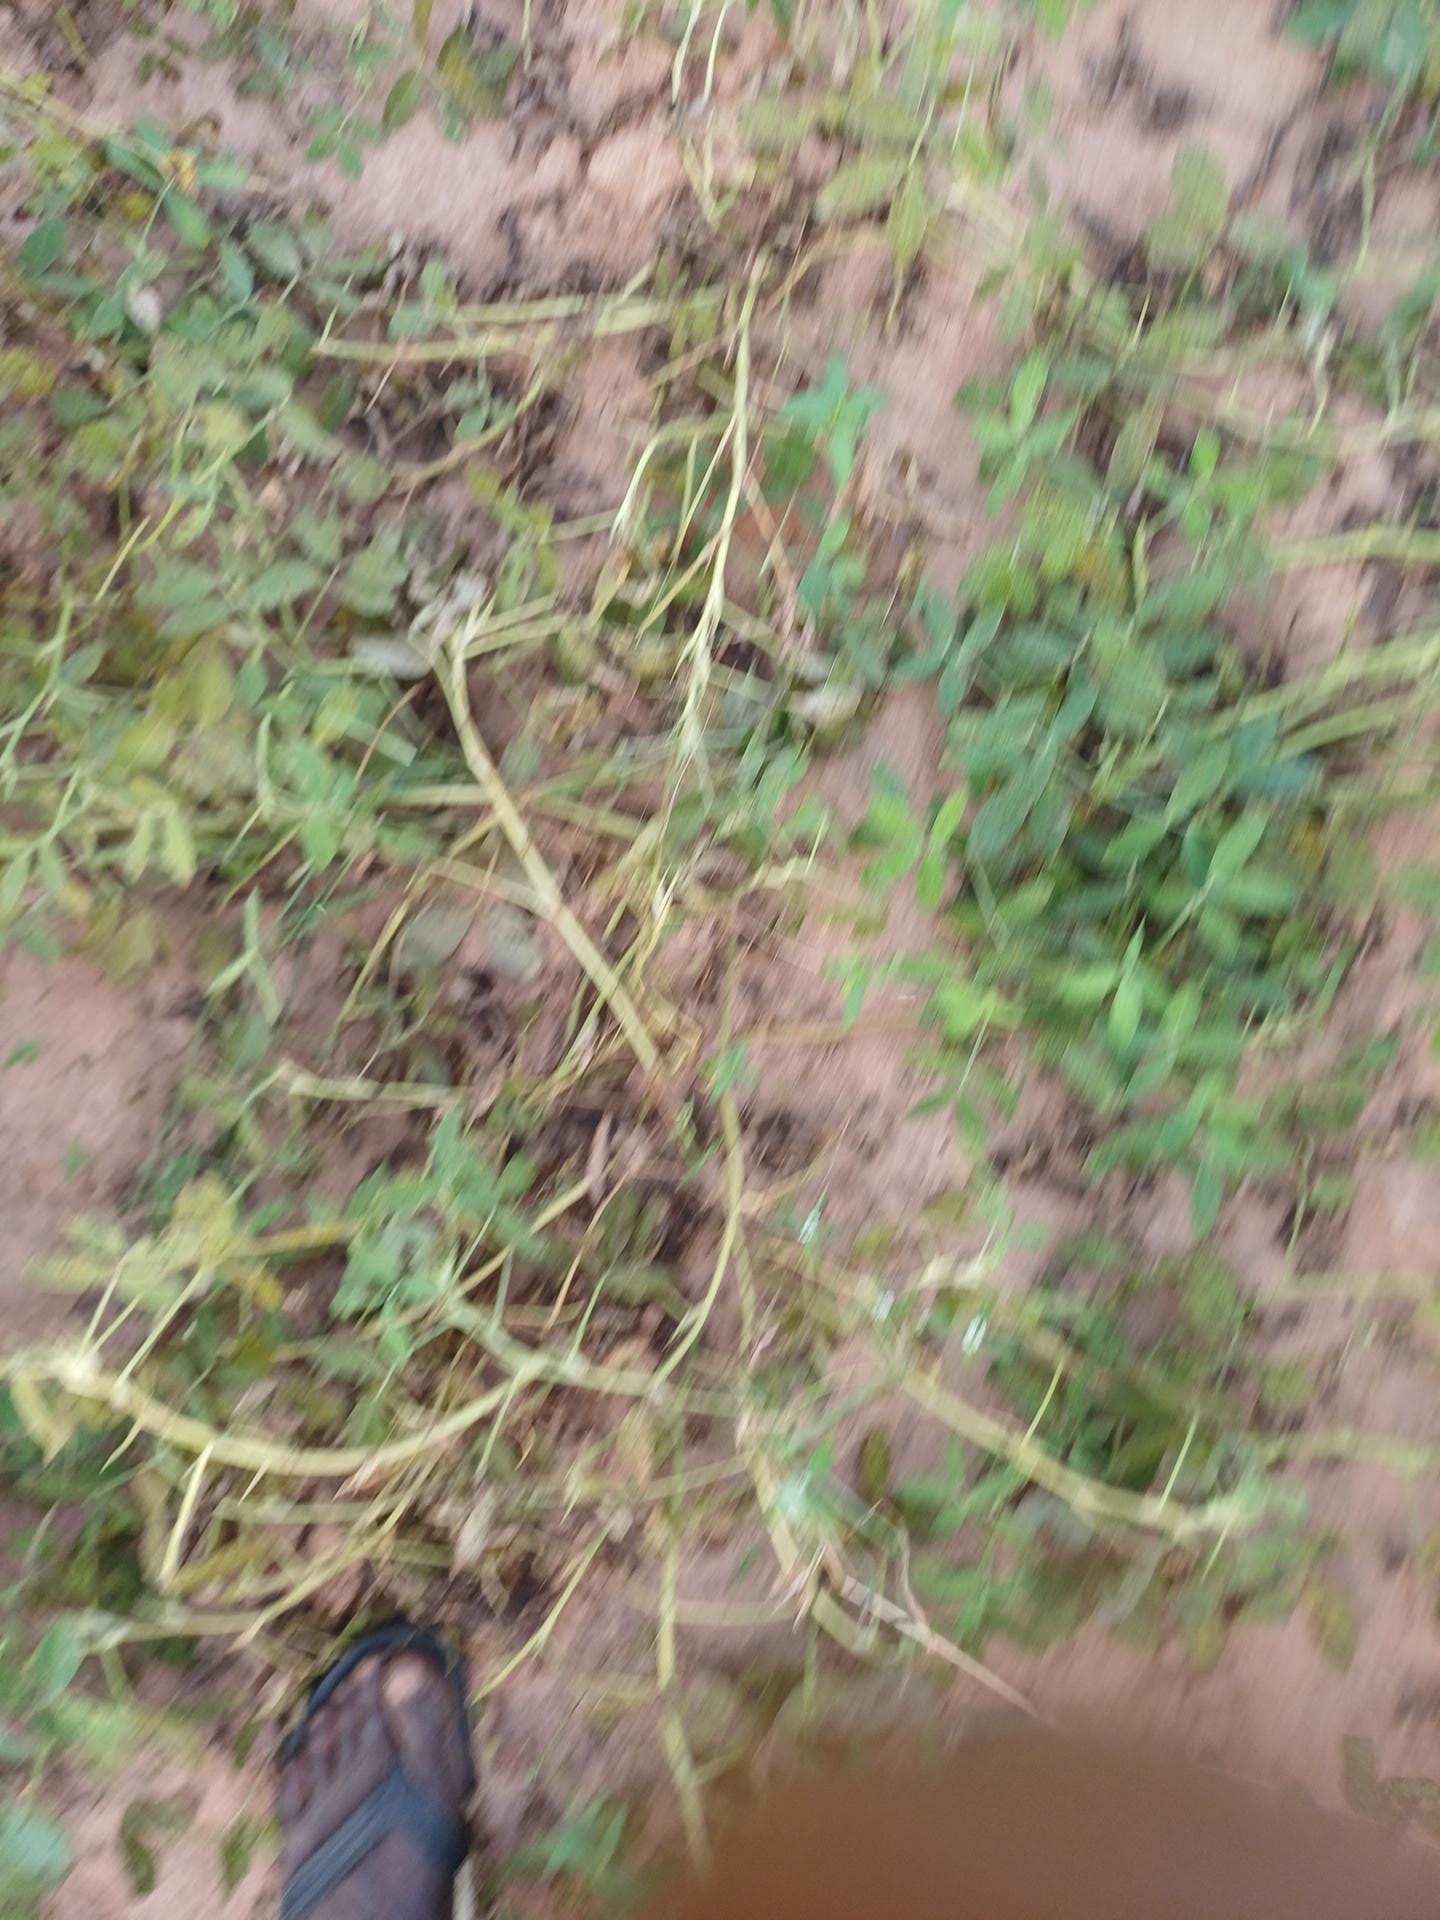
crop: groundnut
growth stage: flowering
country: Senegal
